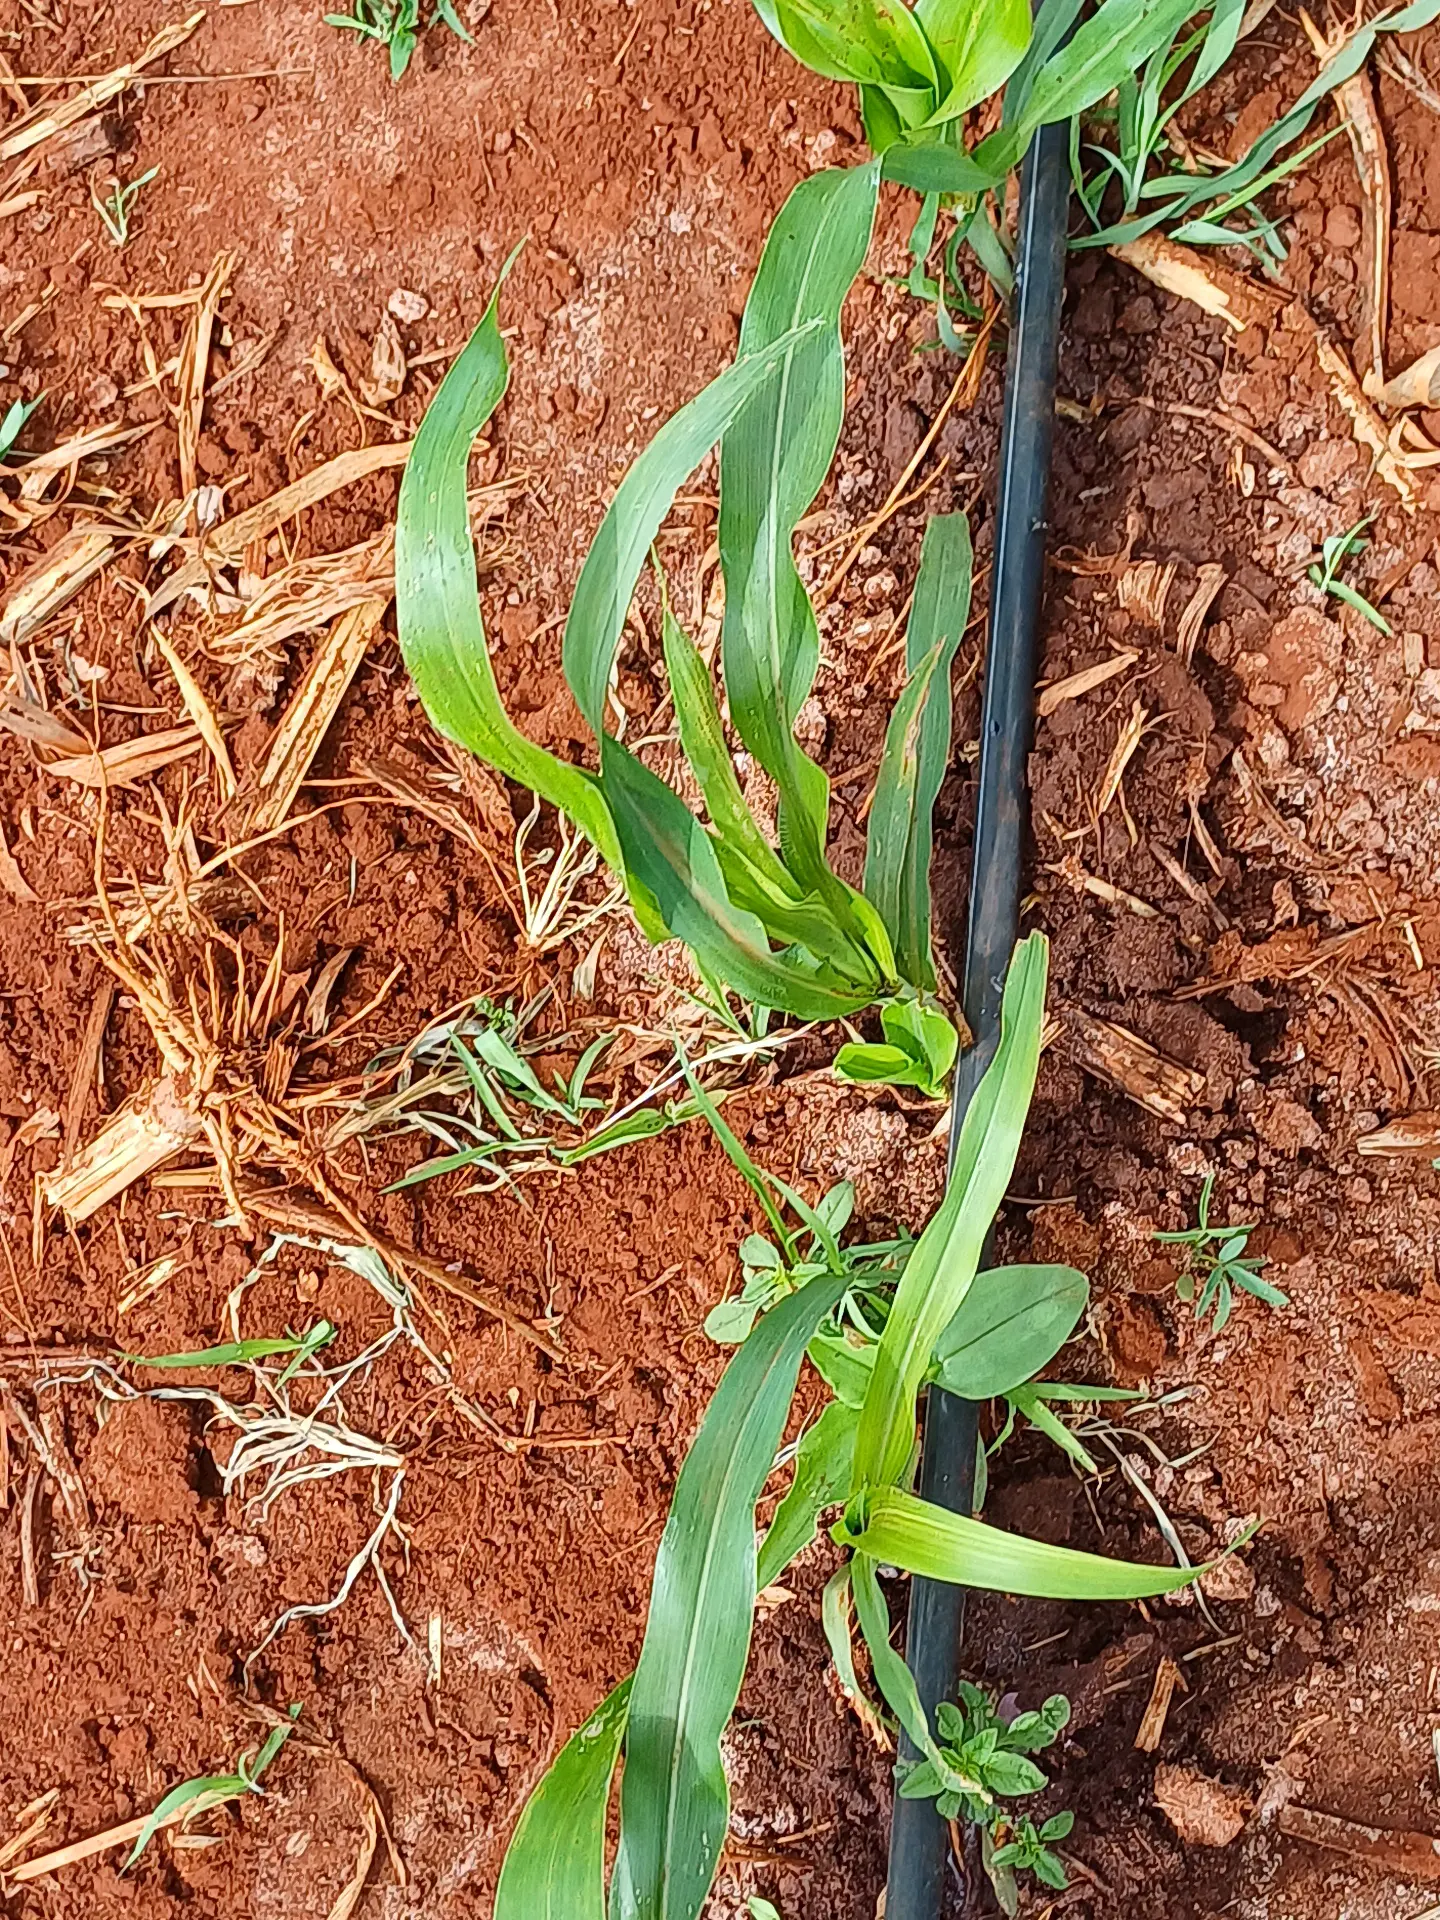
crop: sorghum
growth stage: vegetative
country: Kenya
